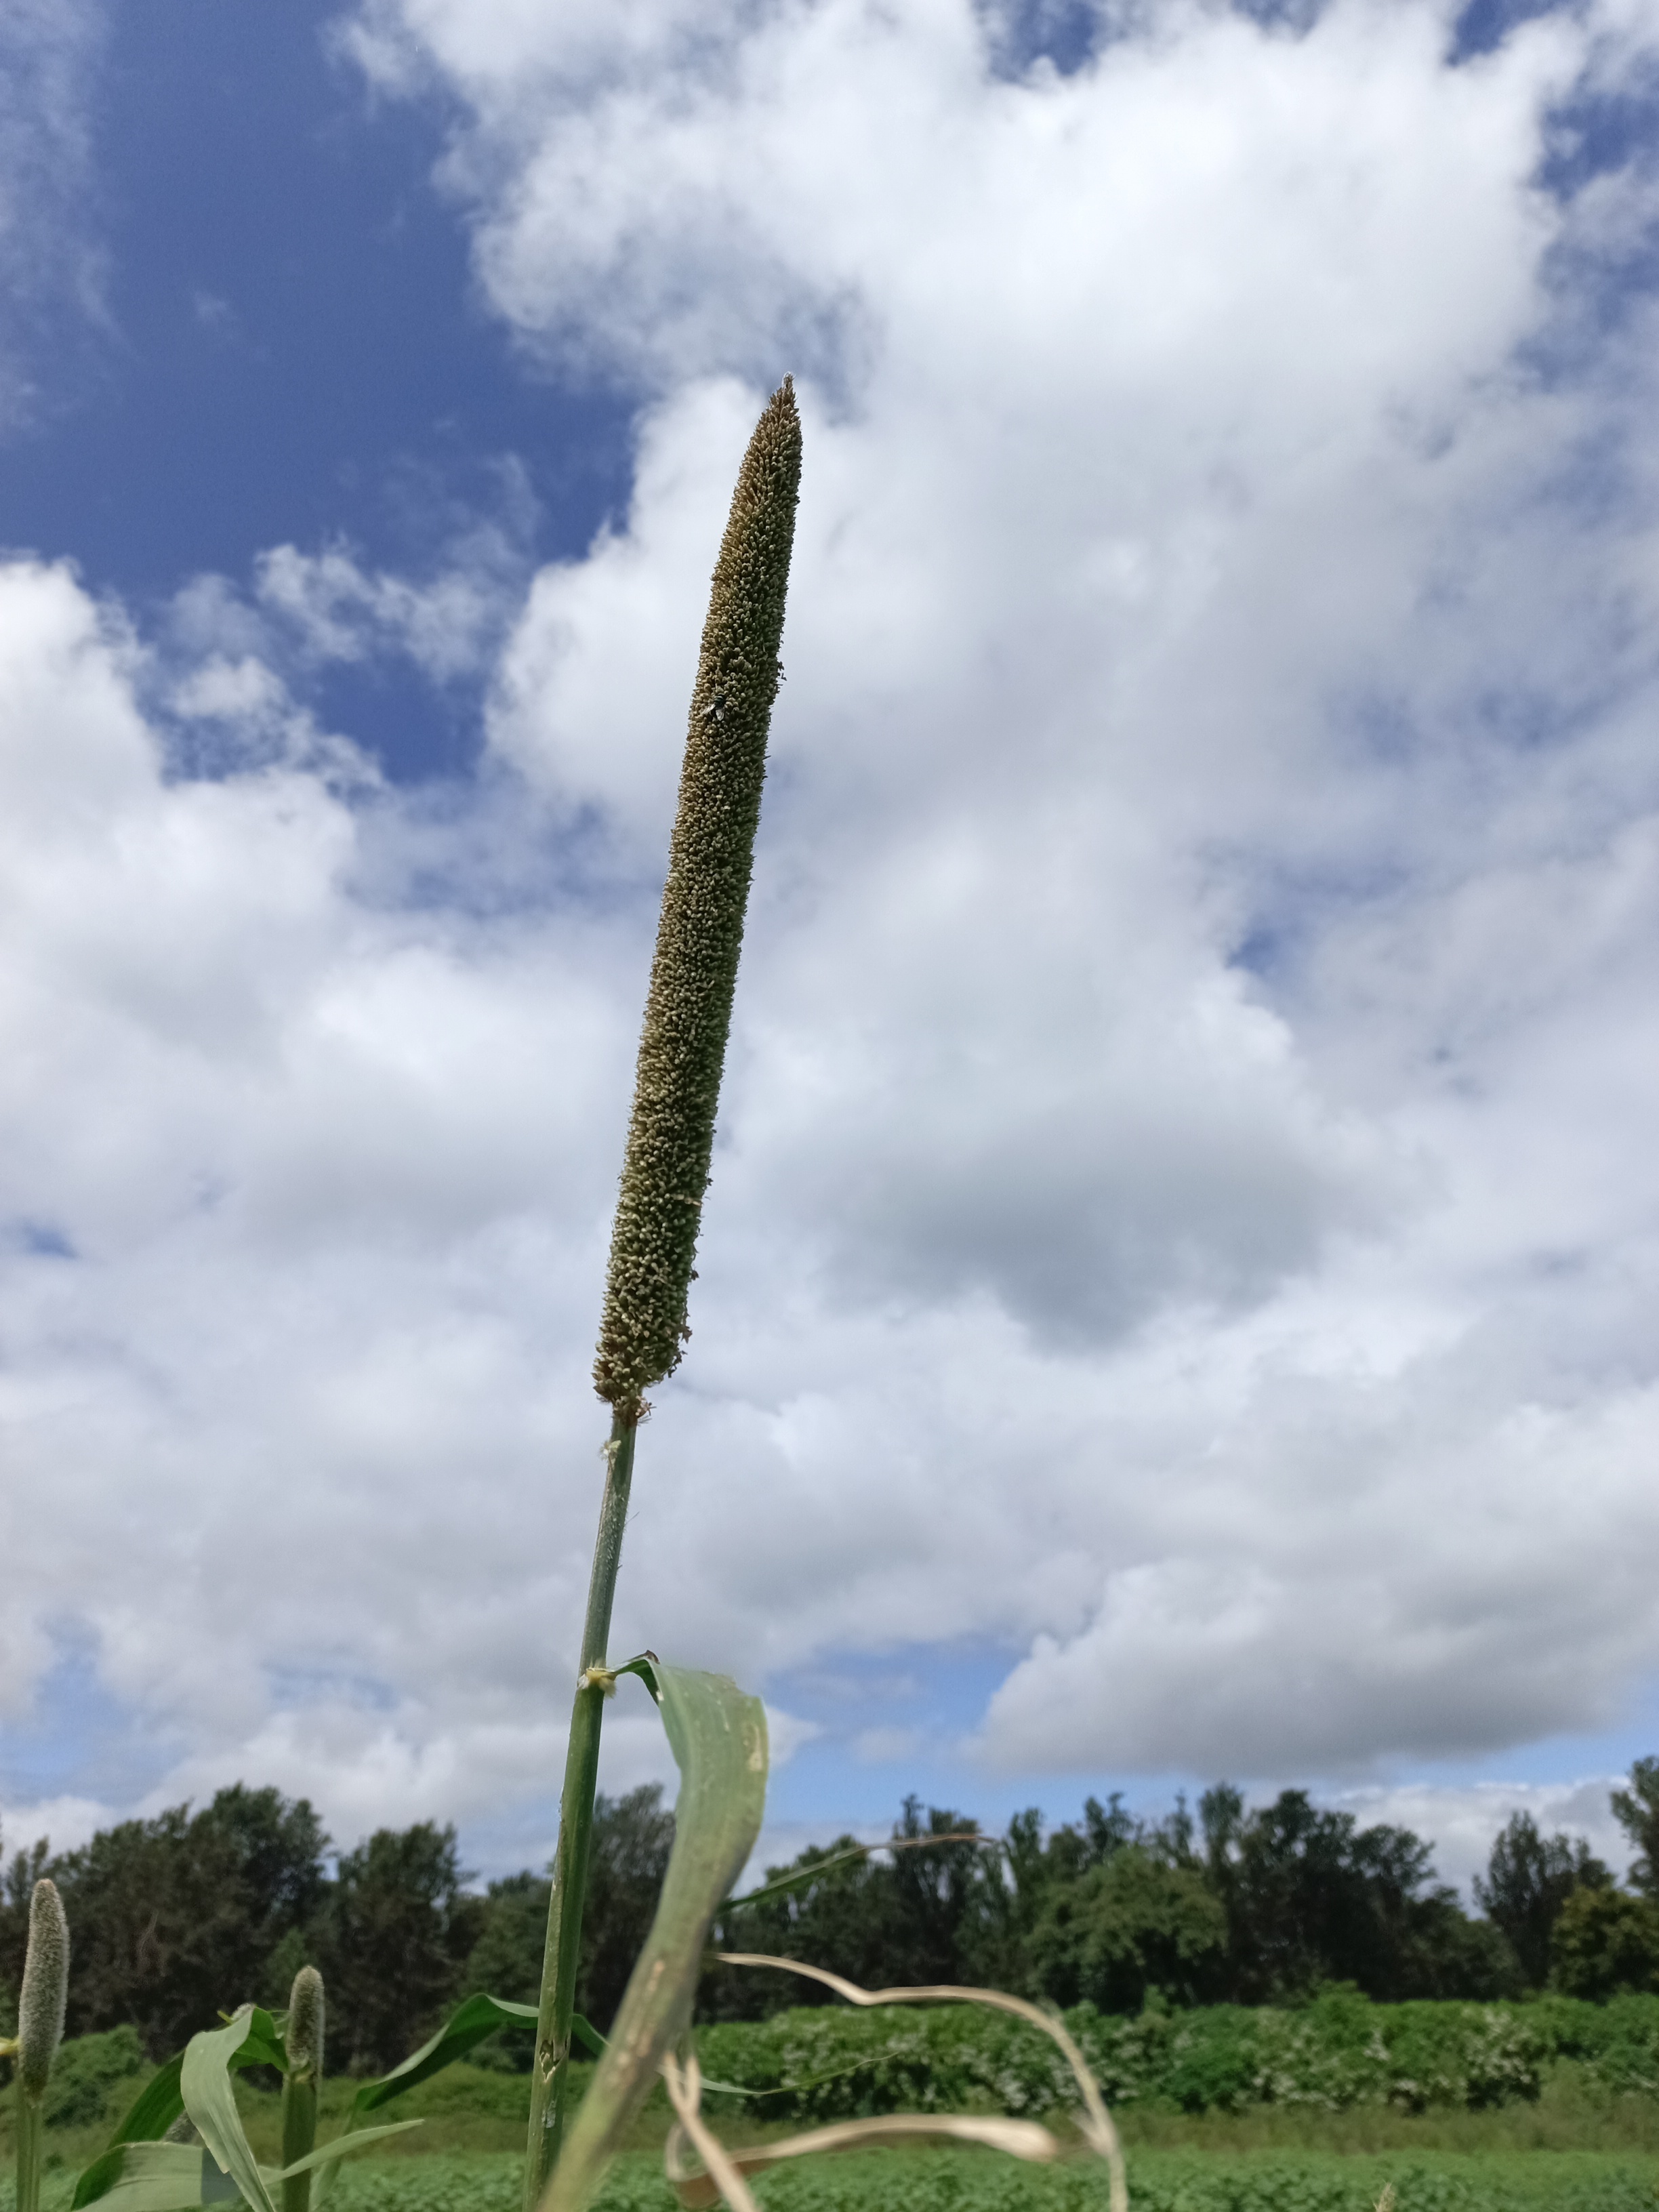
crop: pearl millet
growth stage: filling grain
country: Tanzania
